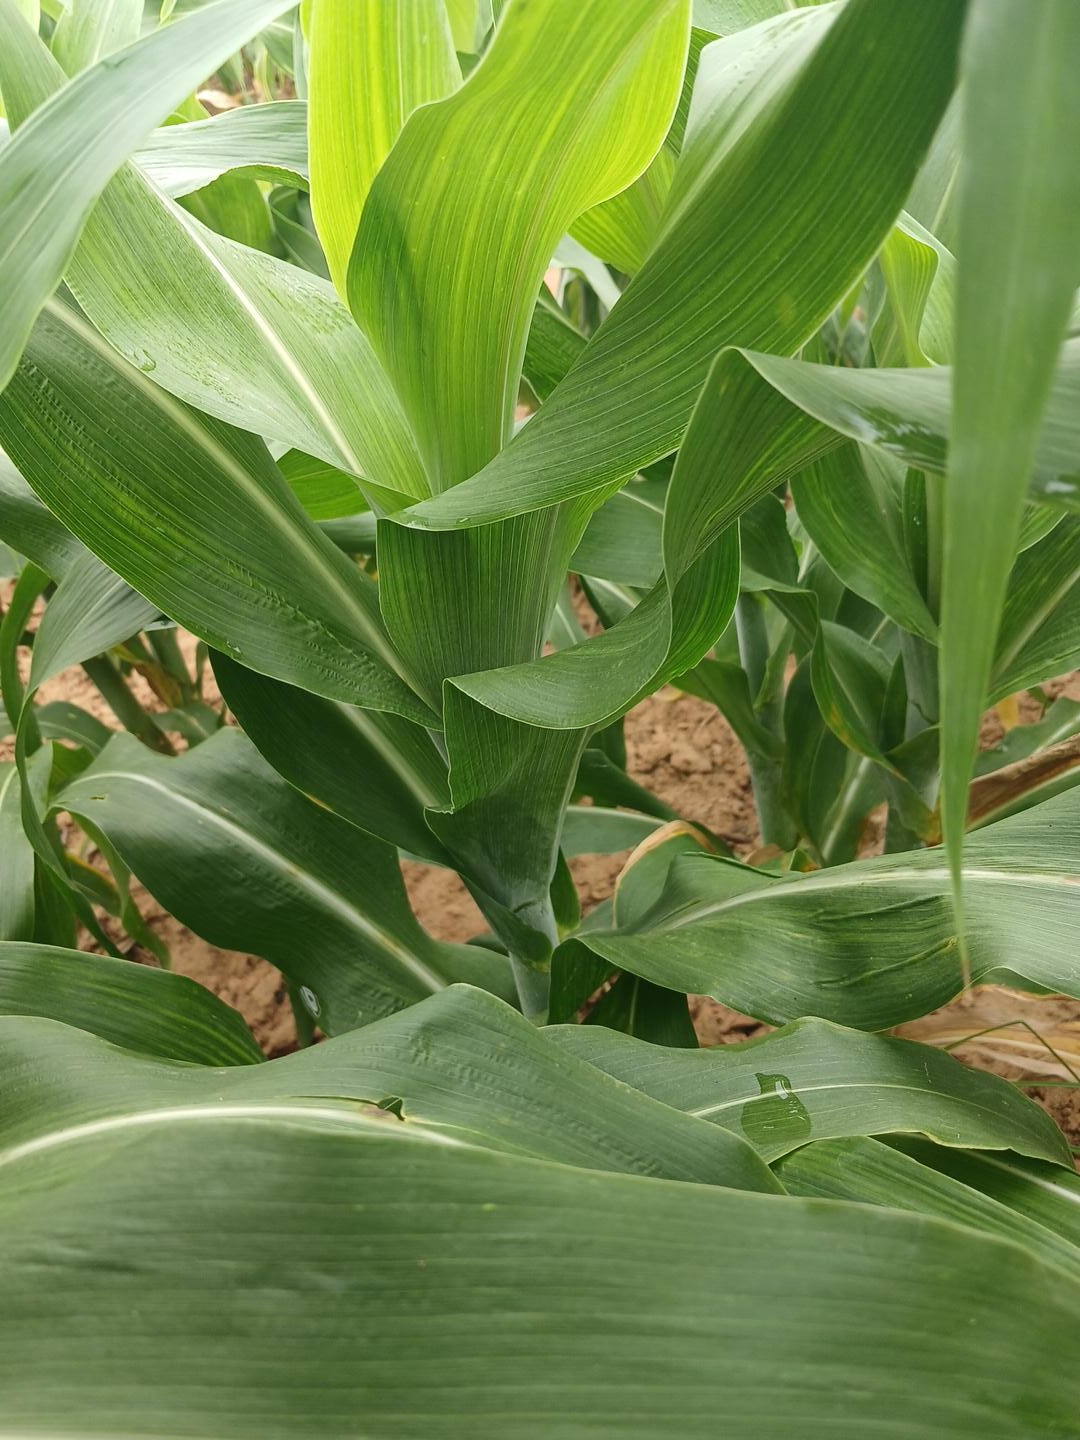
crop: sorghum
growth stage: heading tuber
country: Senegal
